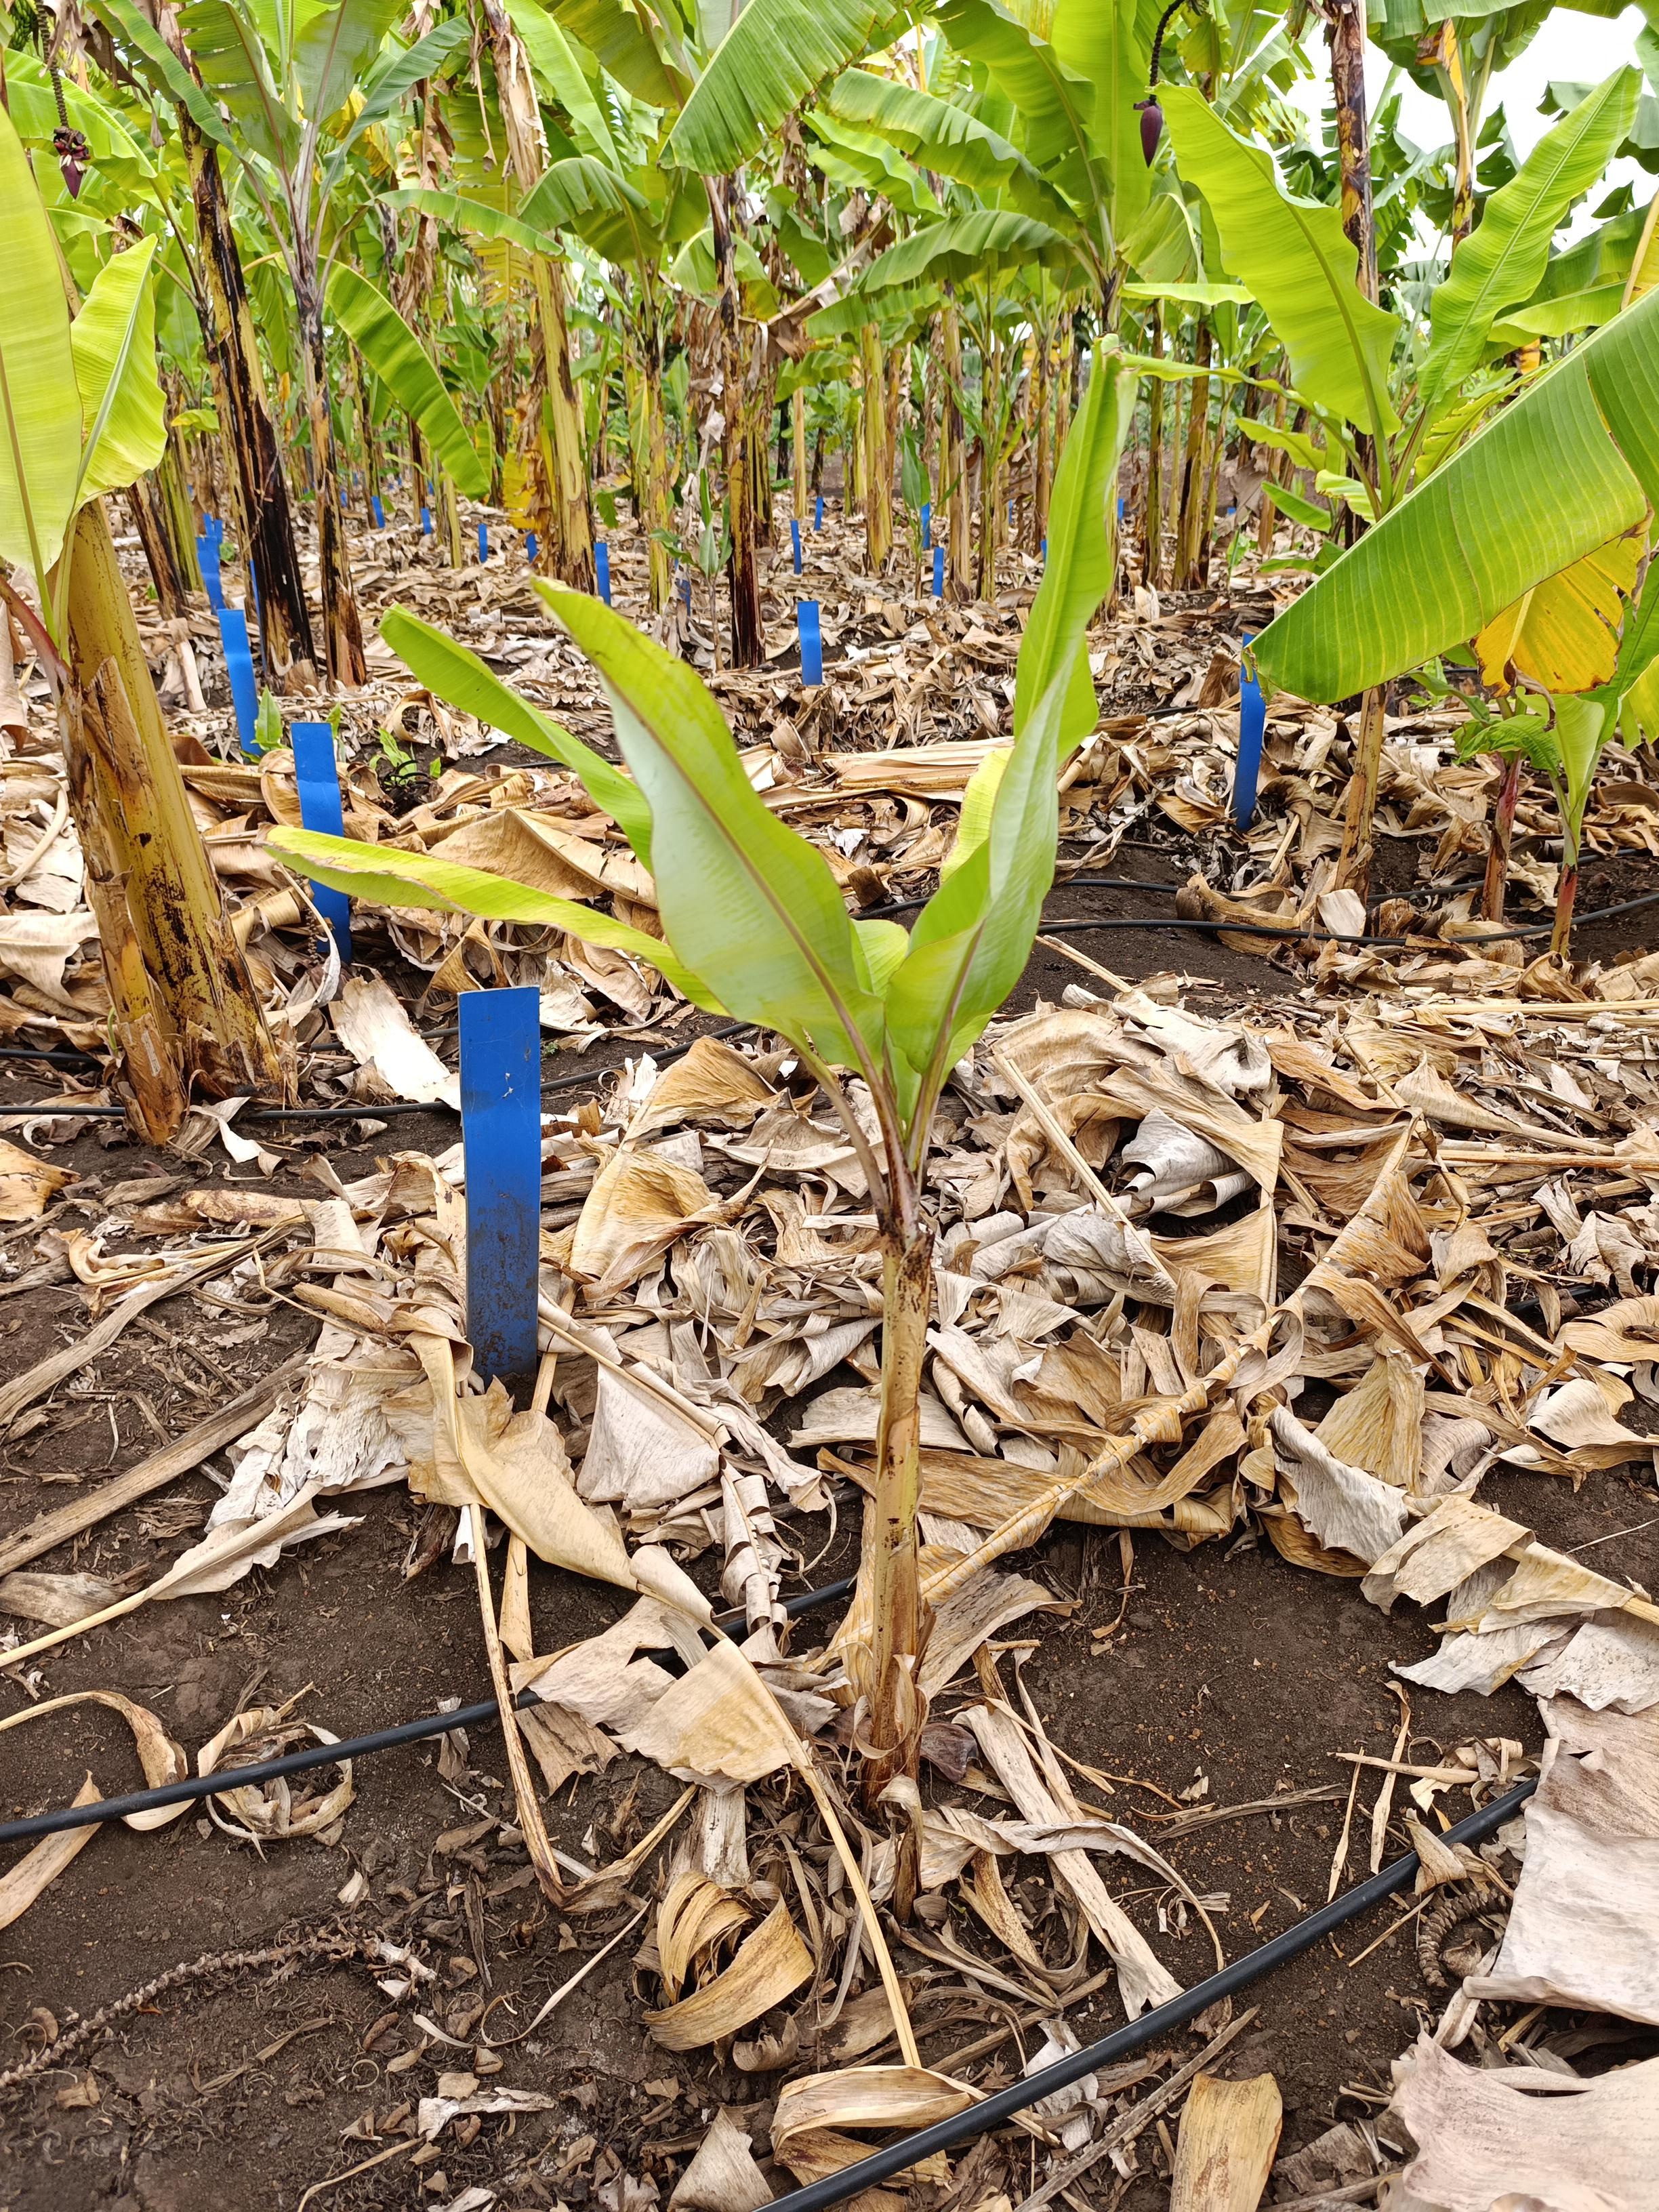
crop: banana
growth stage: vegetative
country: Tanzania
